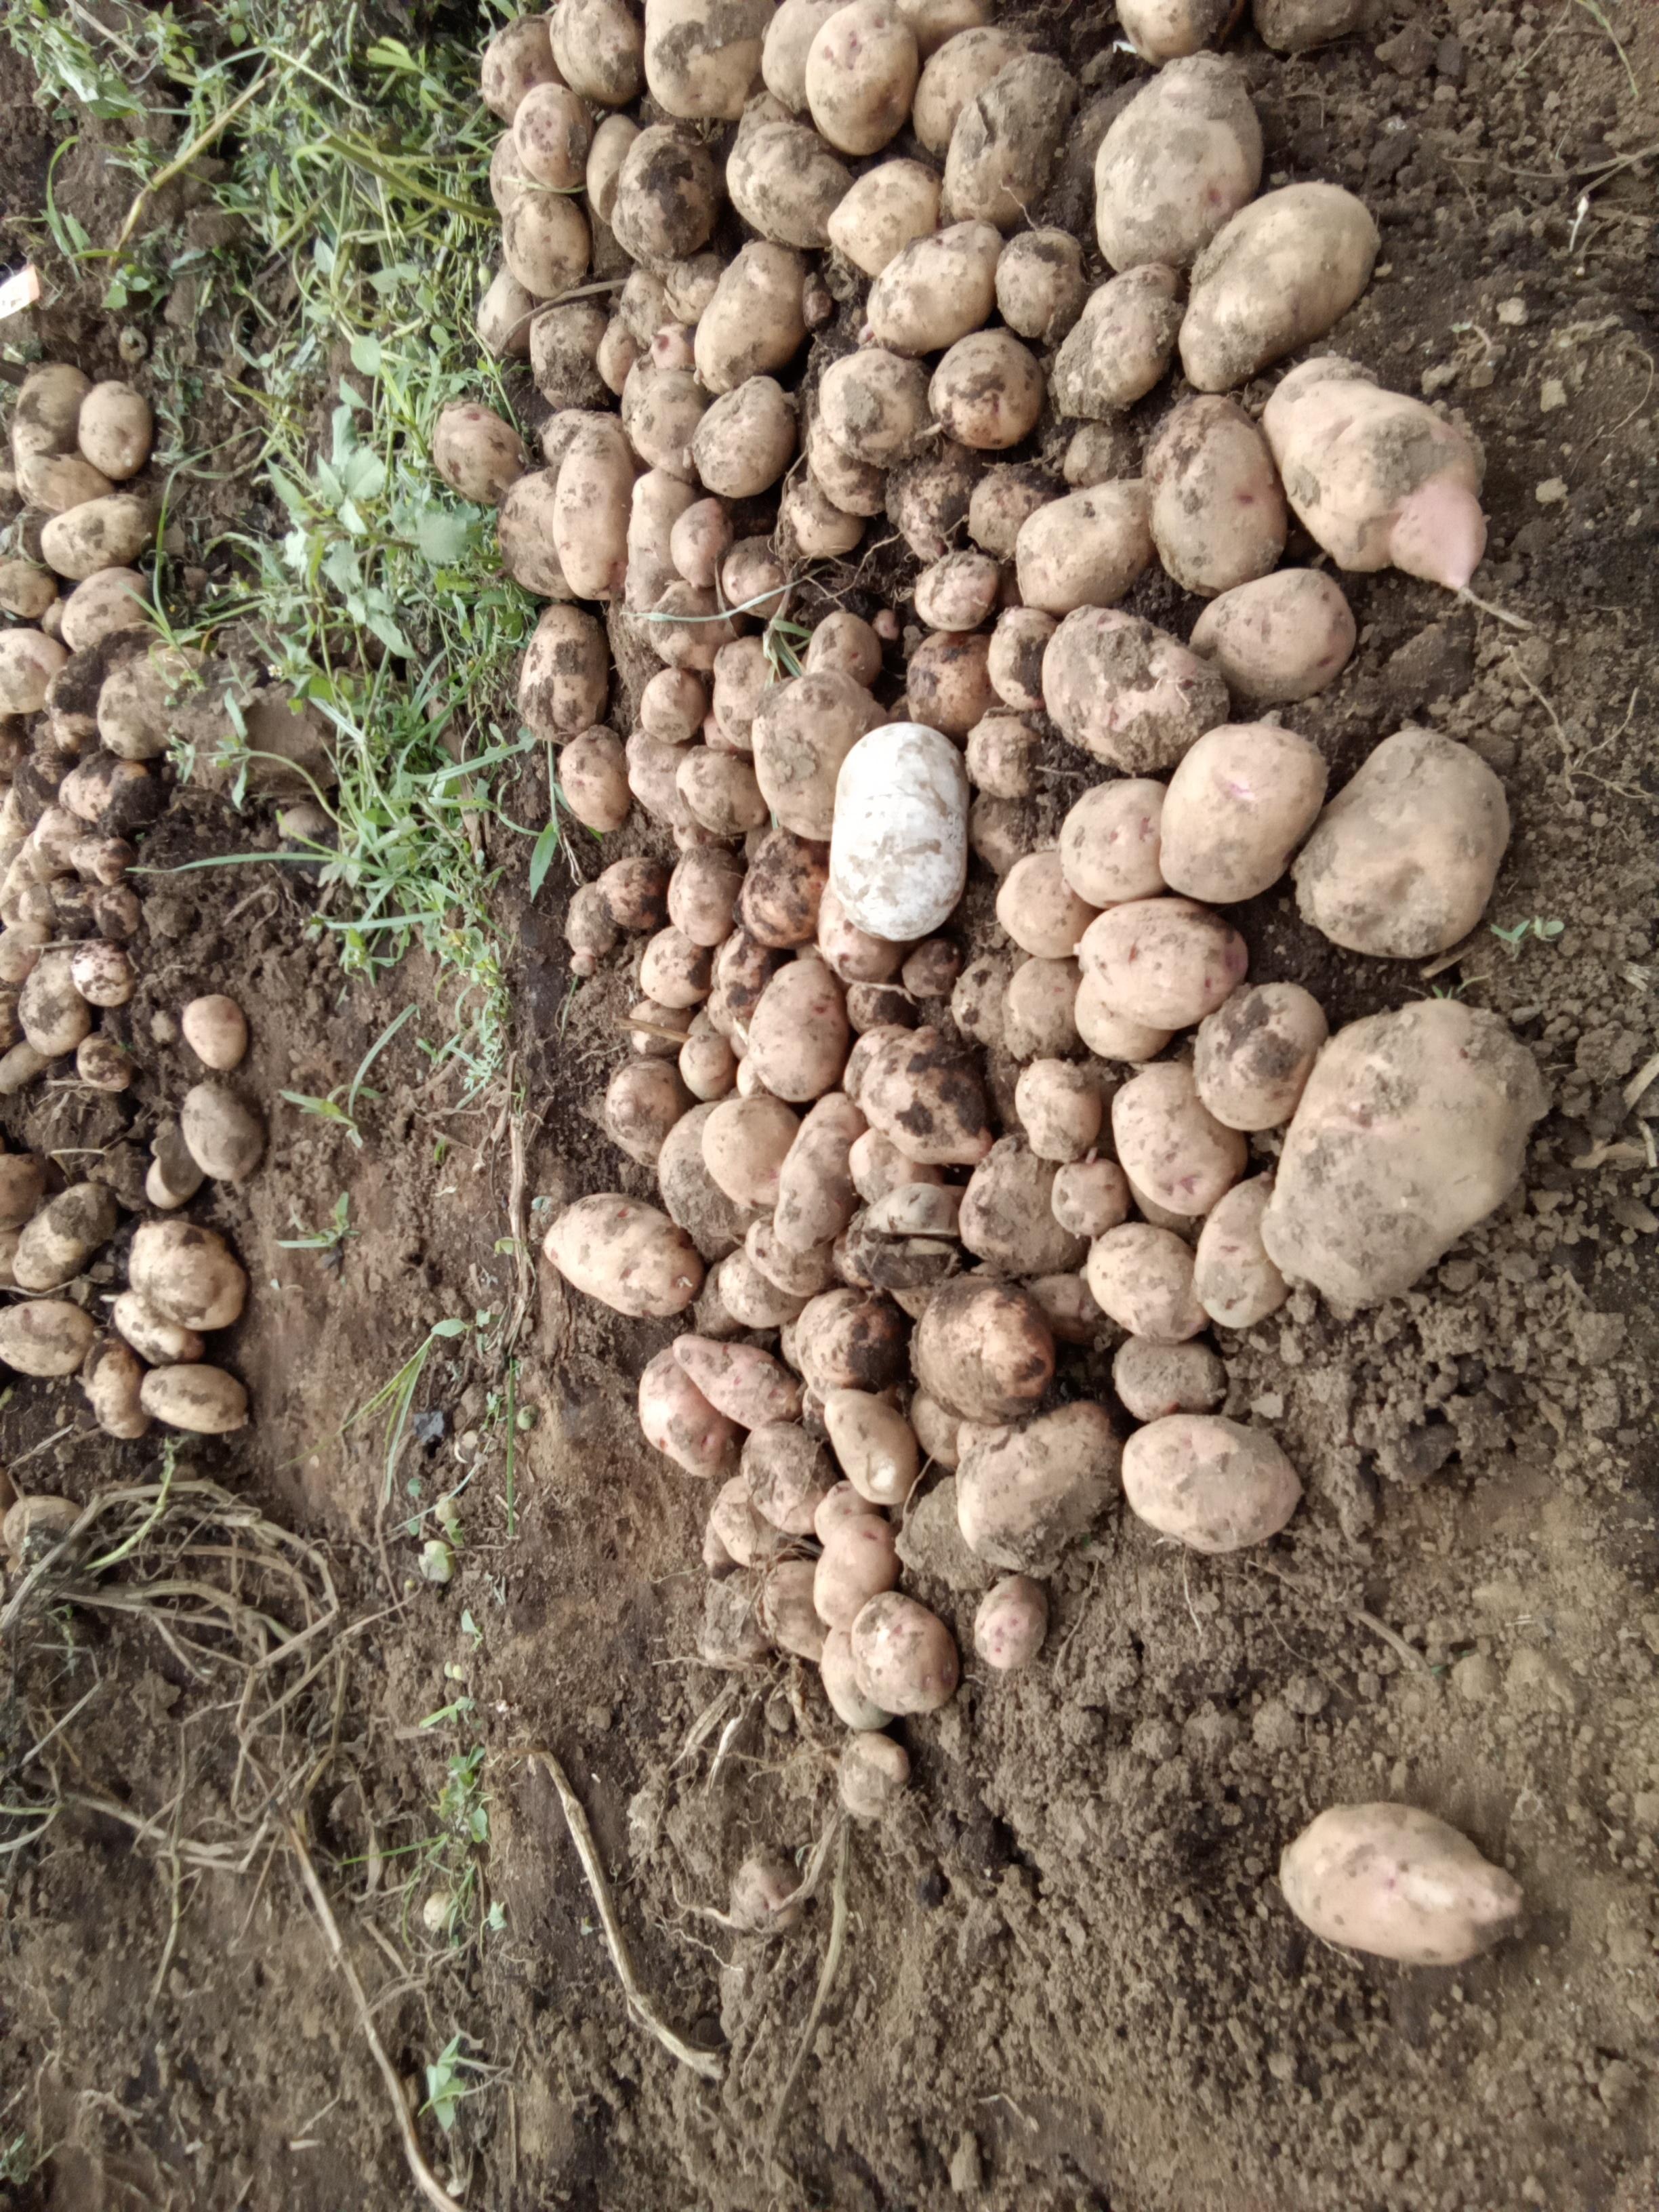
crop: potato
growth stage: harvest
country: Kenya
